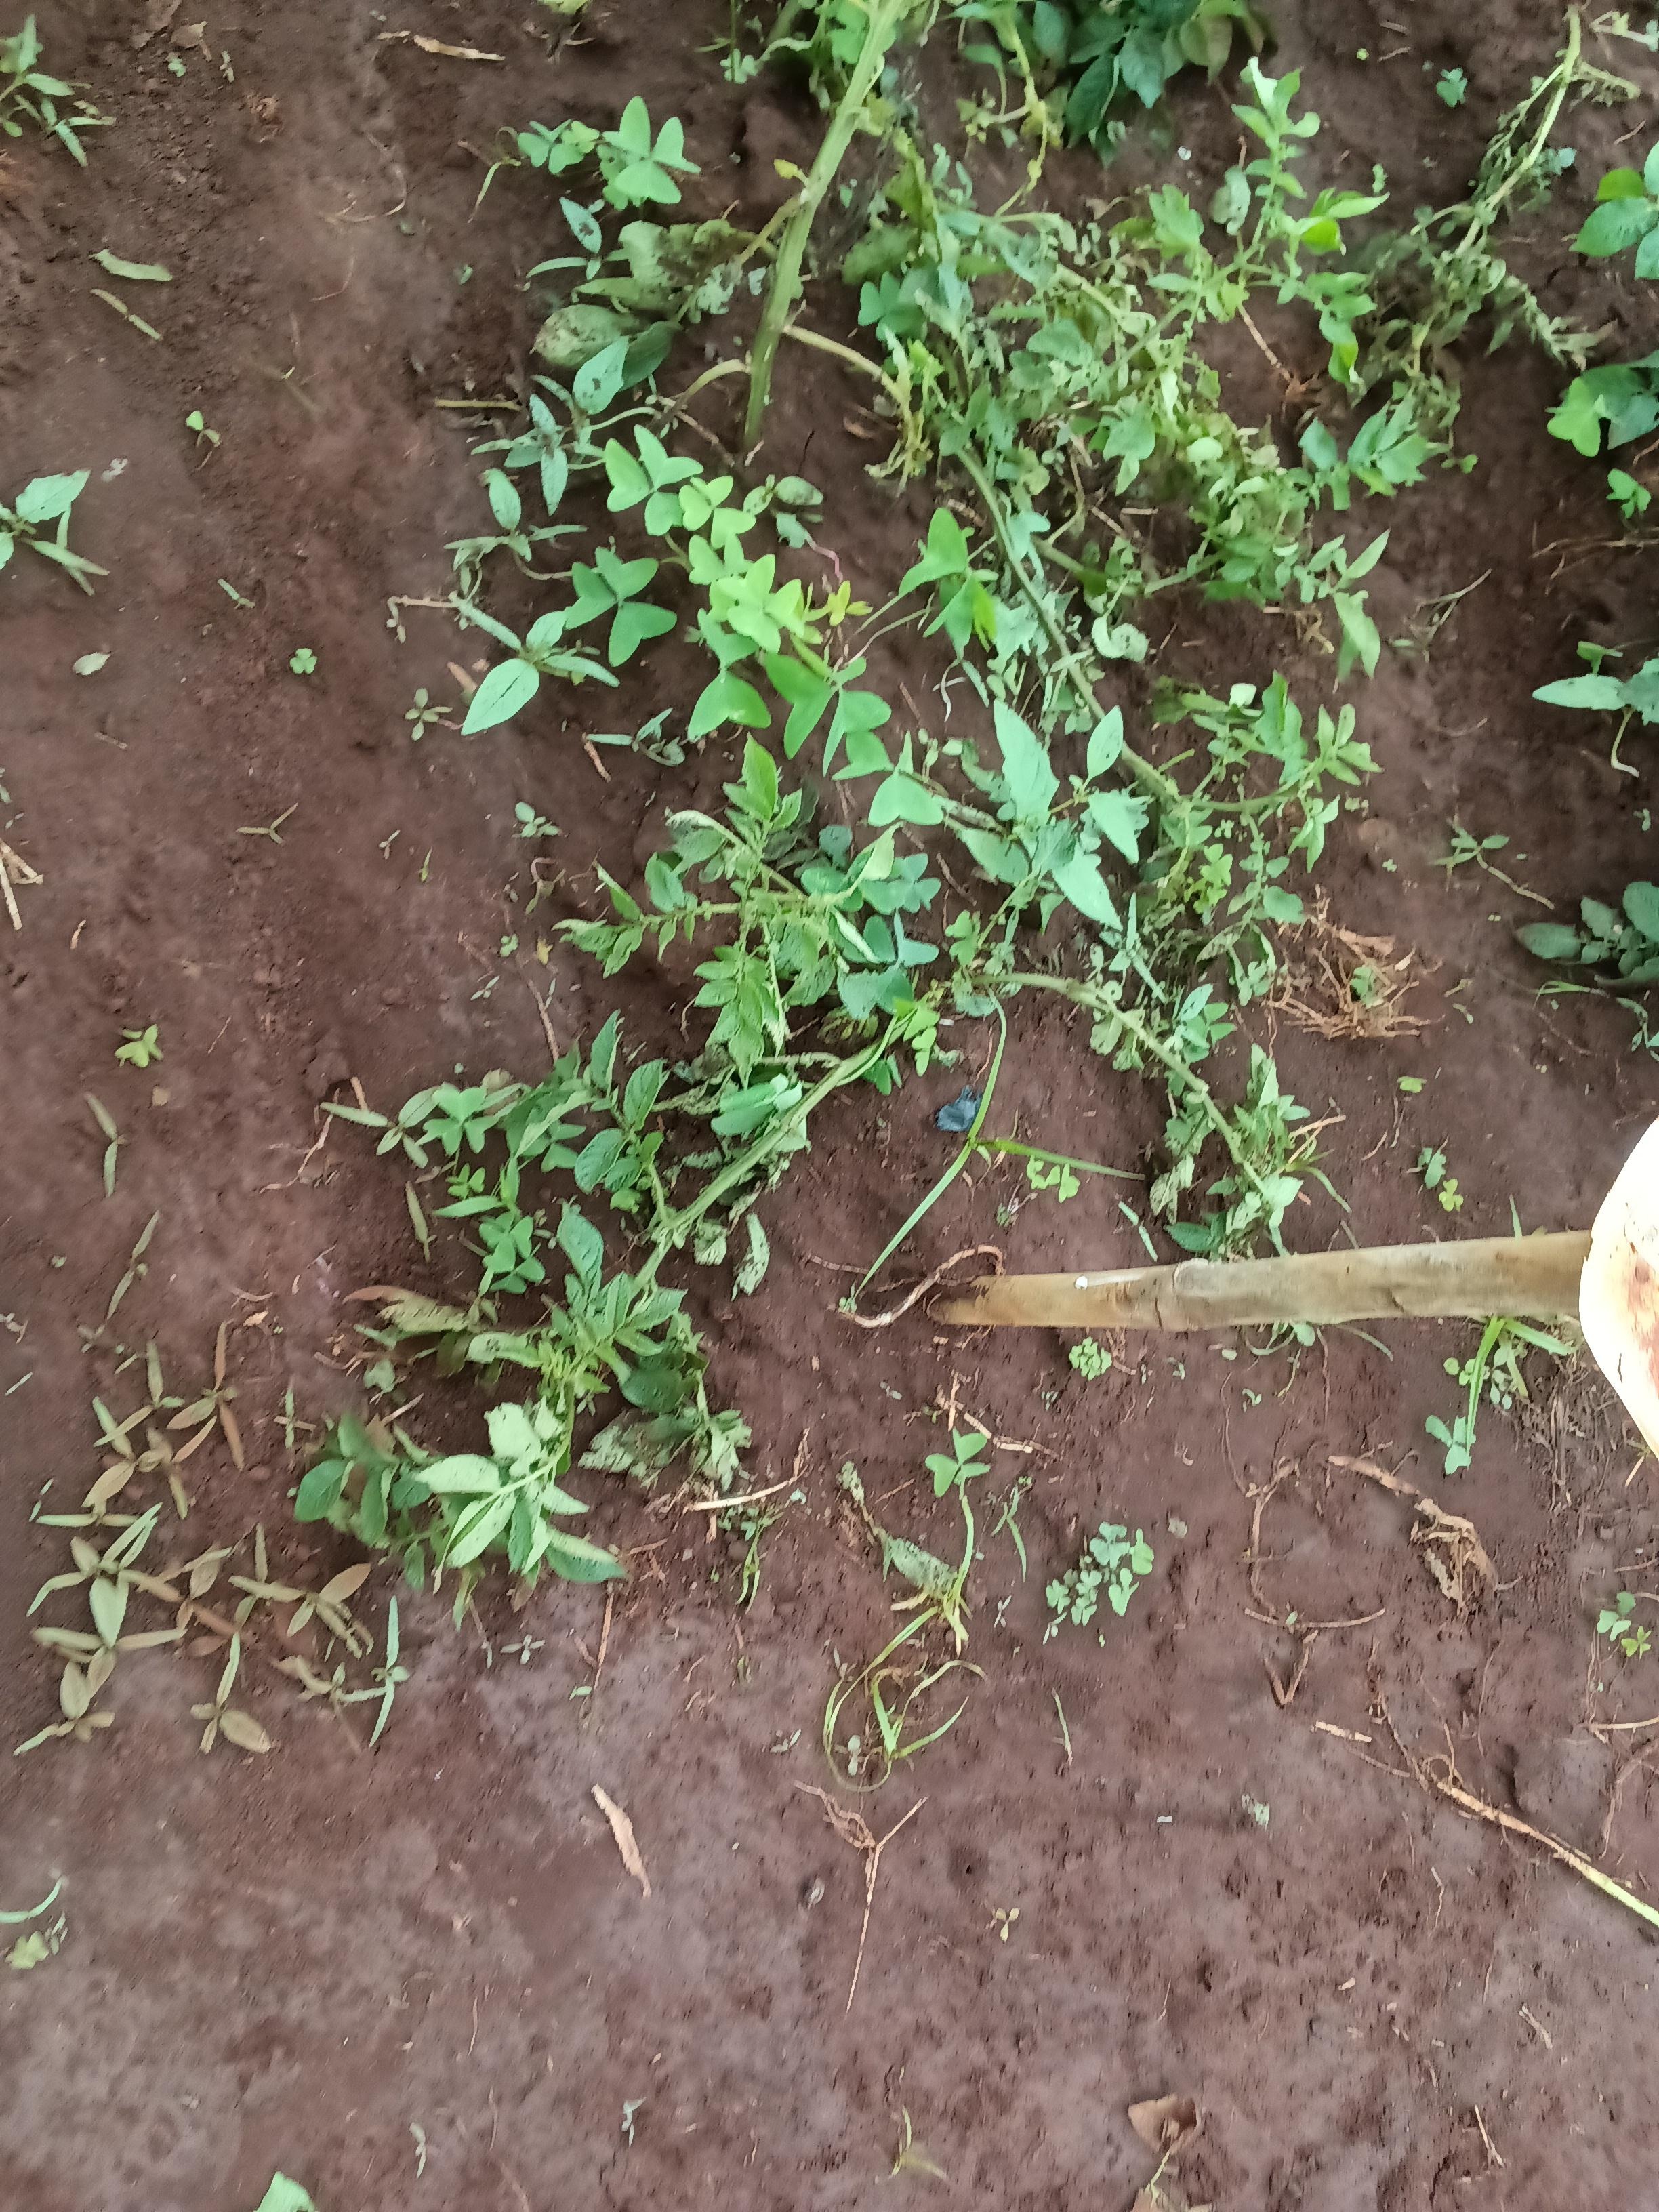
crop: potato
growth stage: flowering
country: Kenya
